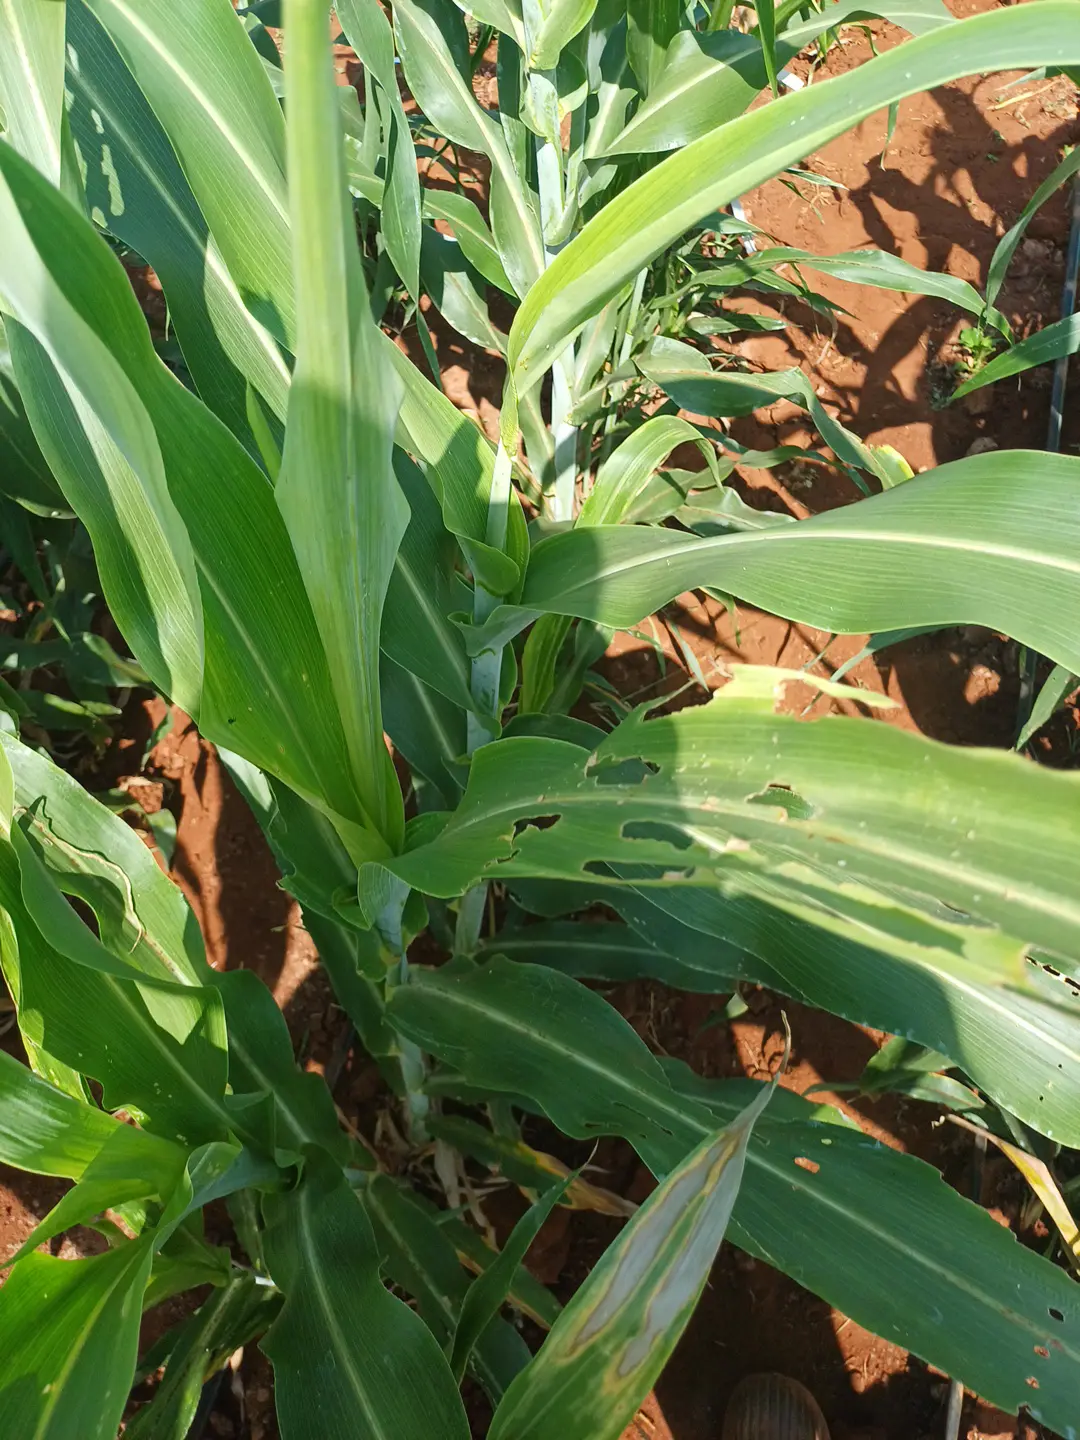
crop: sorghum
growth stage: vegetative
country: Kenya
